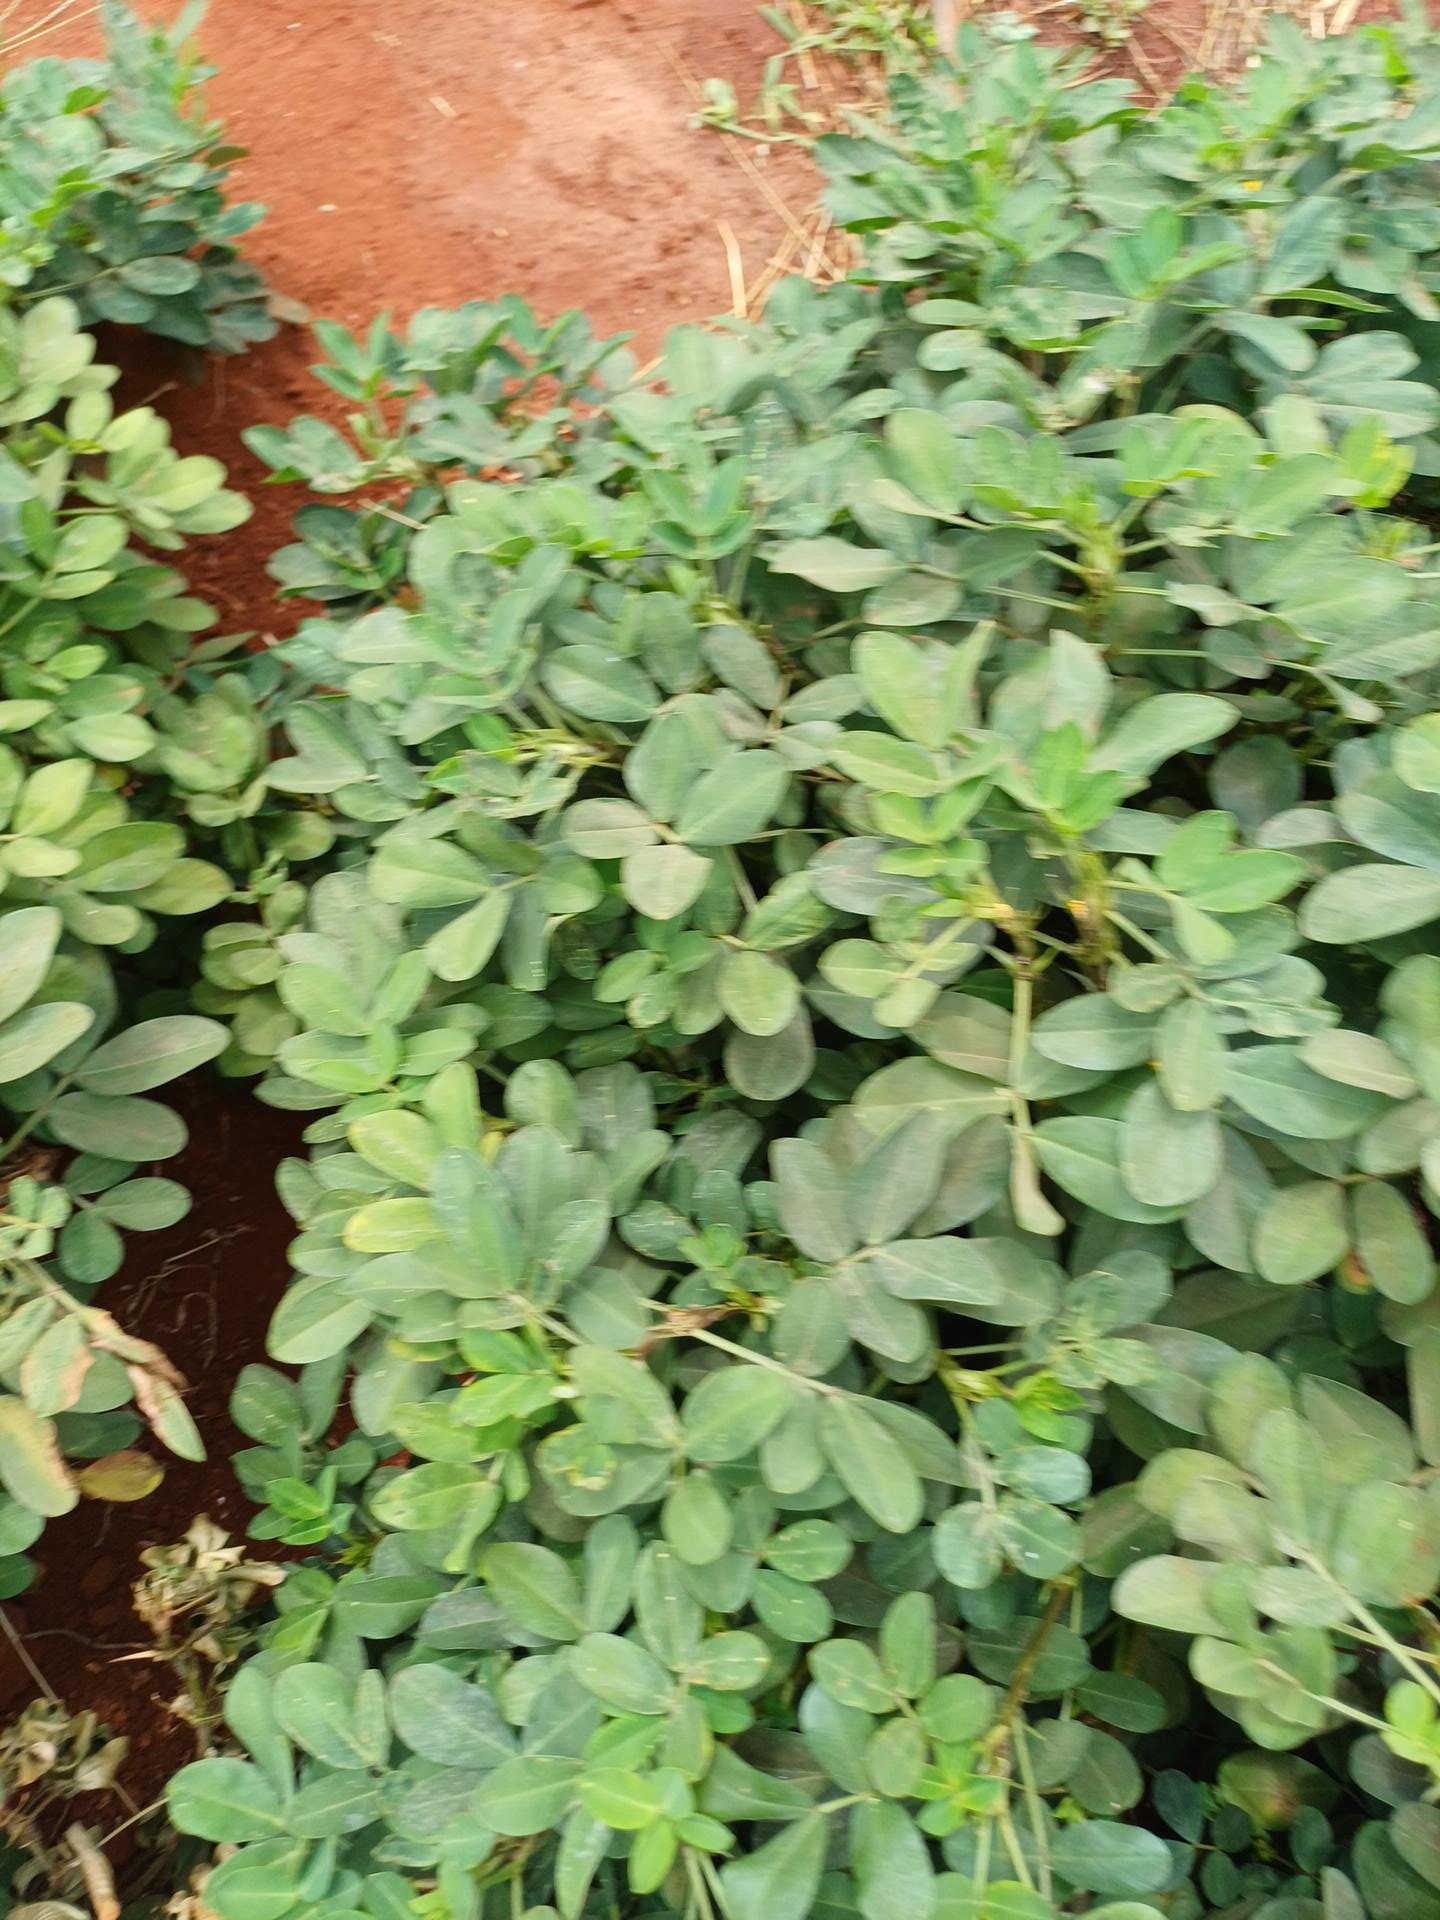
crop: groundnut
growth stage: maturity
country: Kenya
